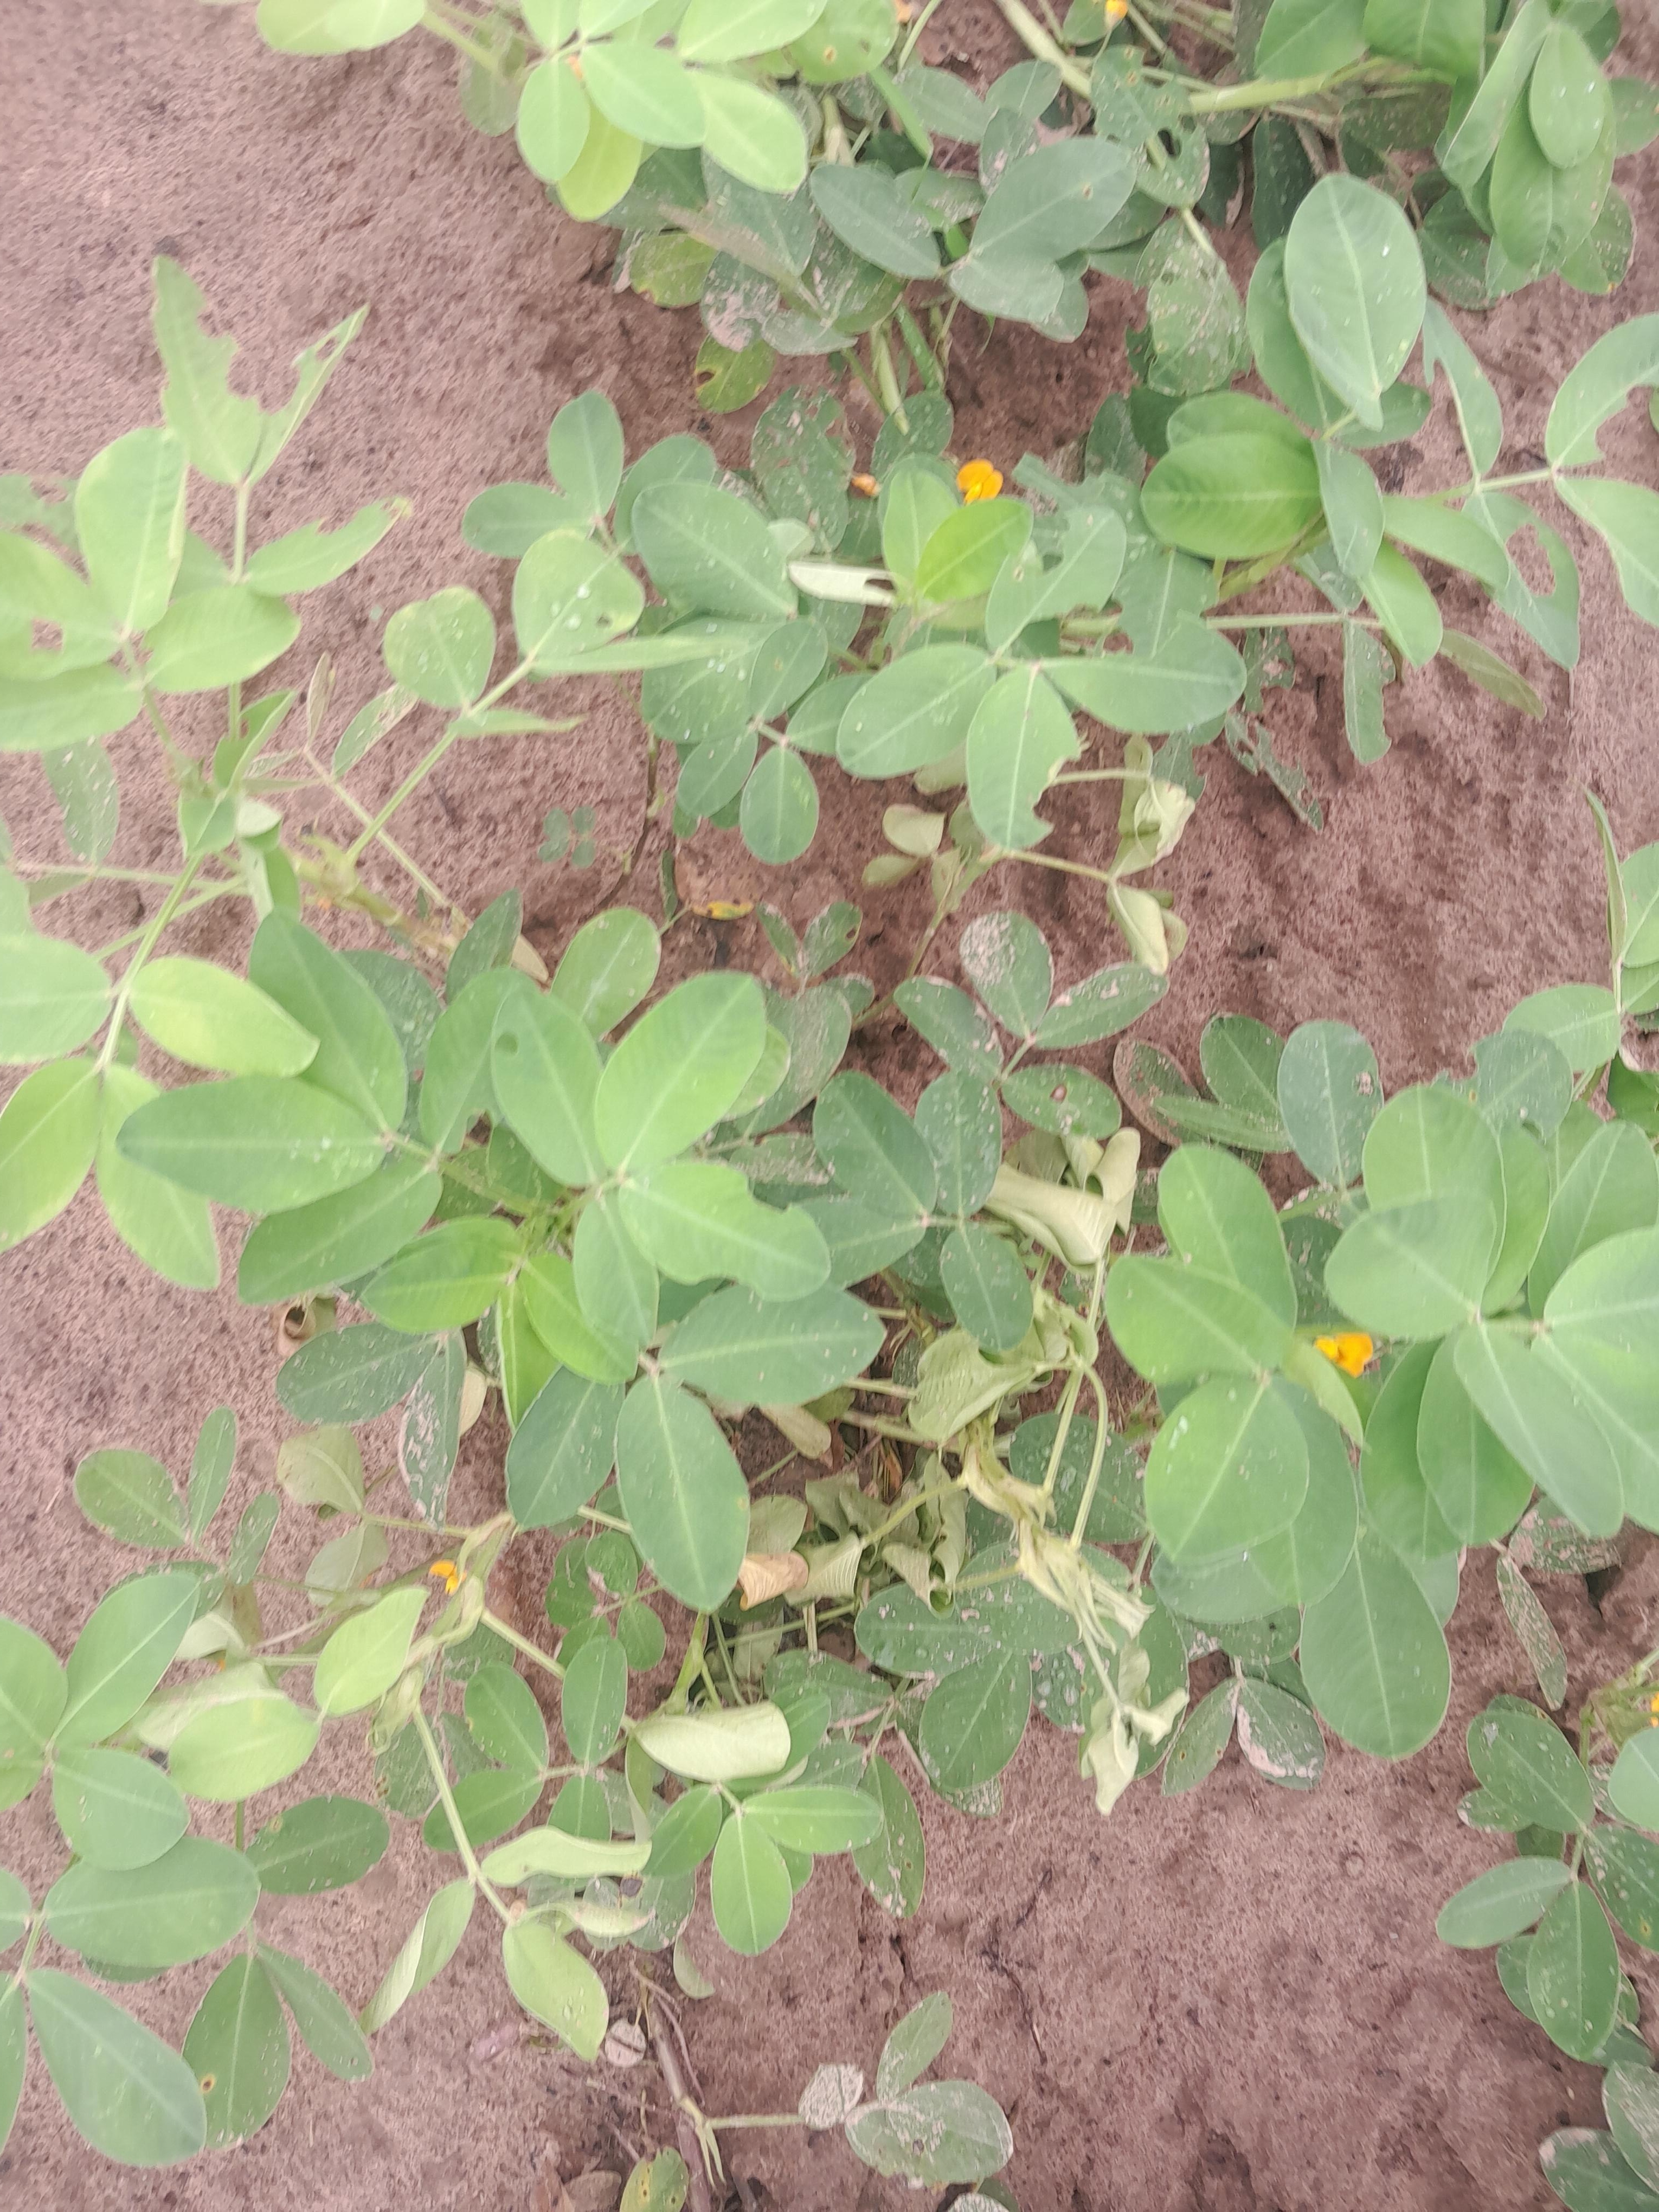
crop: groundnut
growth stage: flowering
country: Senegal
